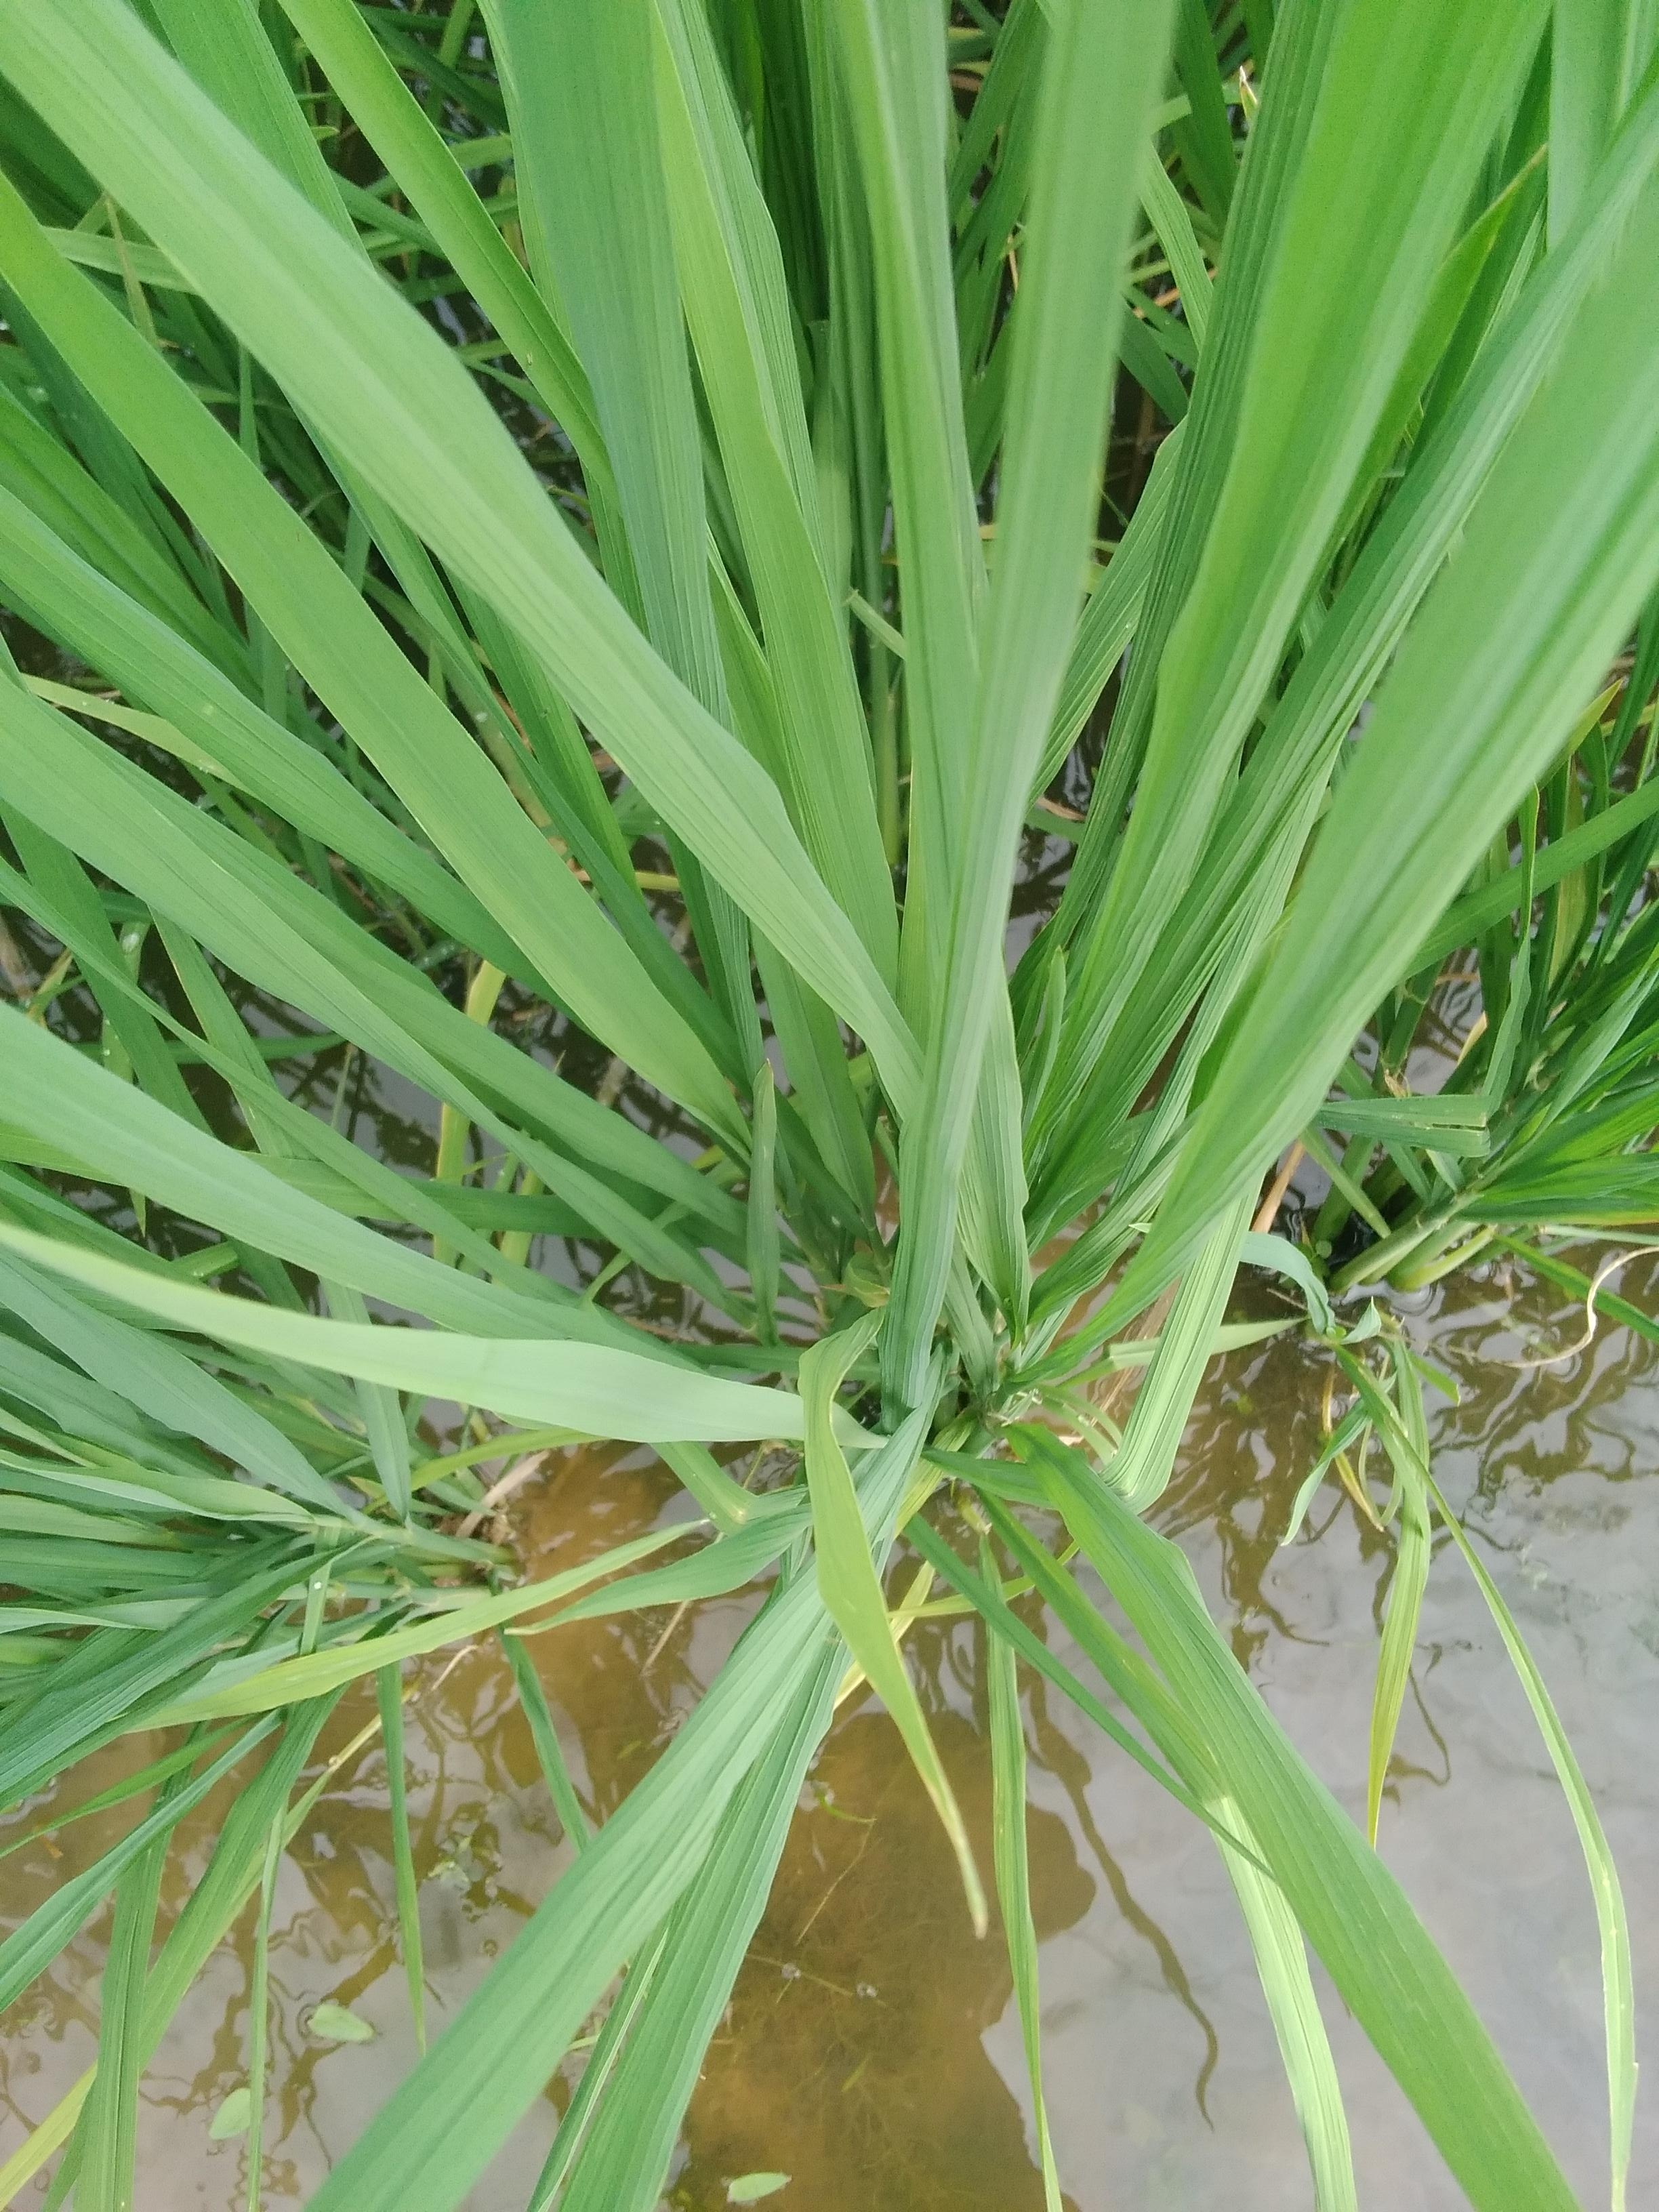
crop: rice
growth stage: elongation stem
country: Nigeria
